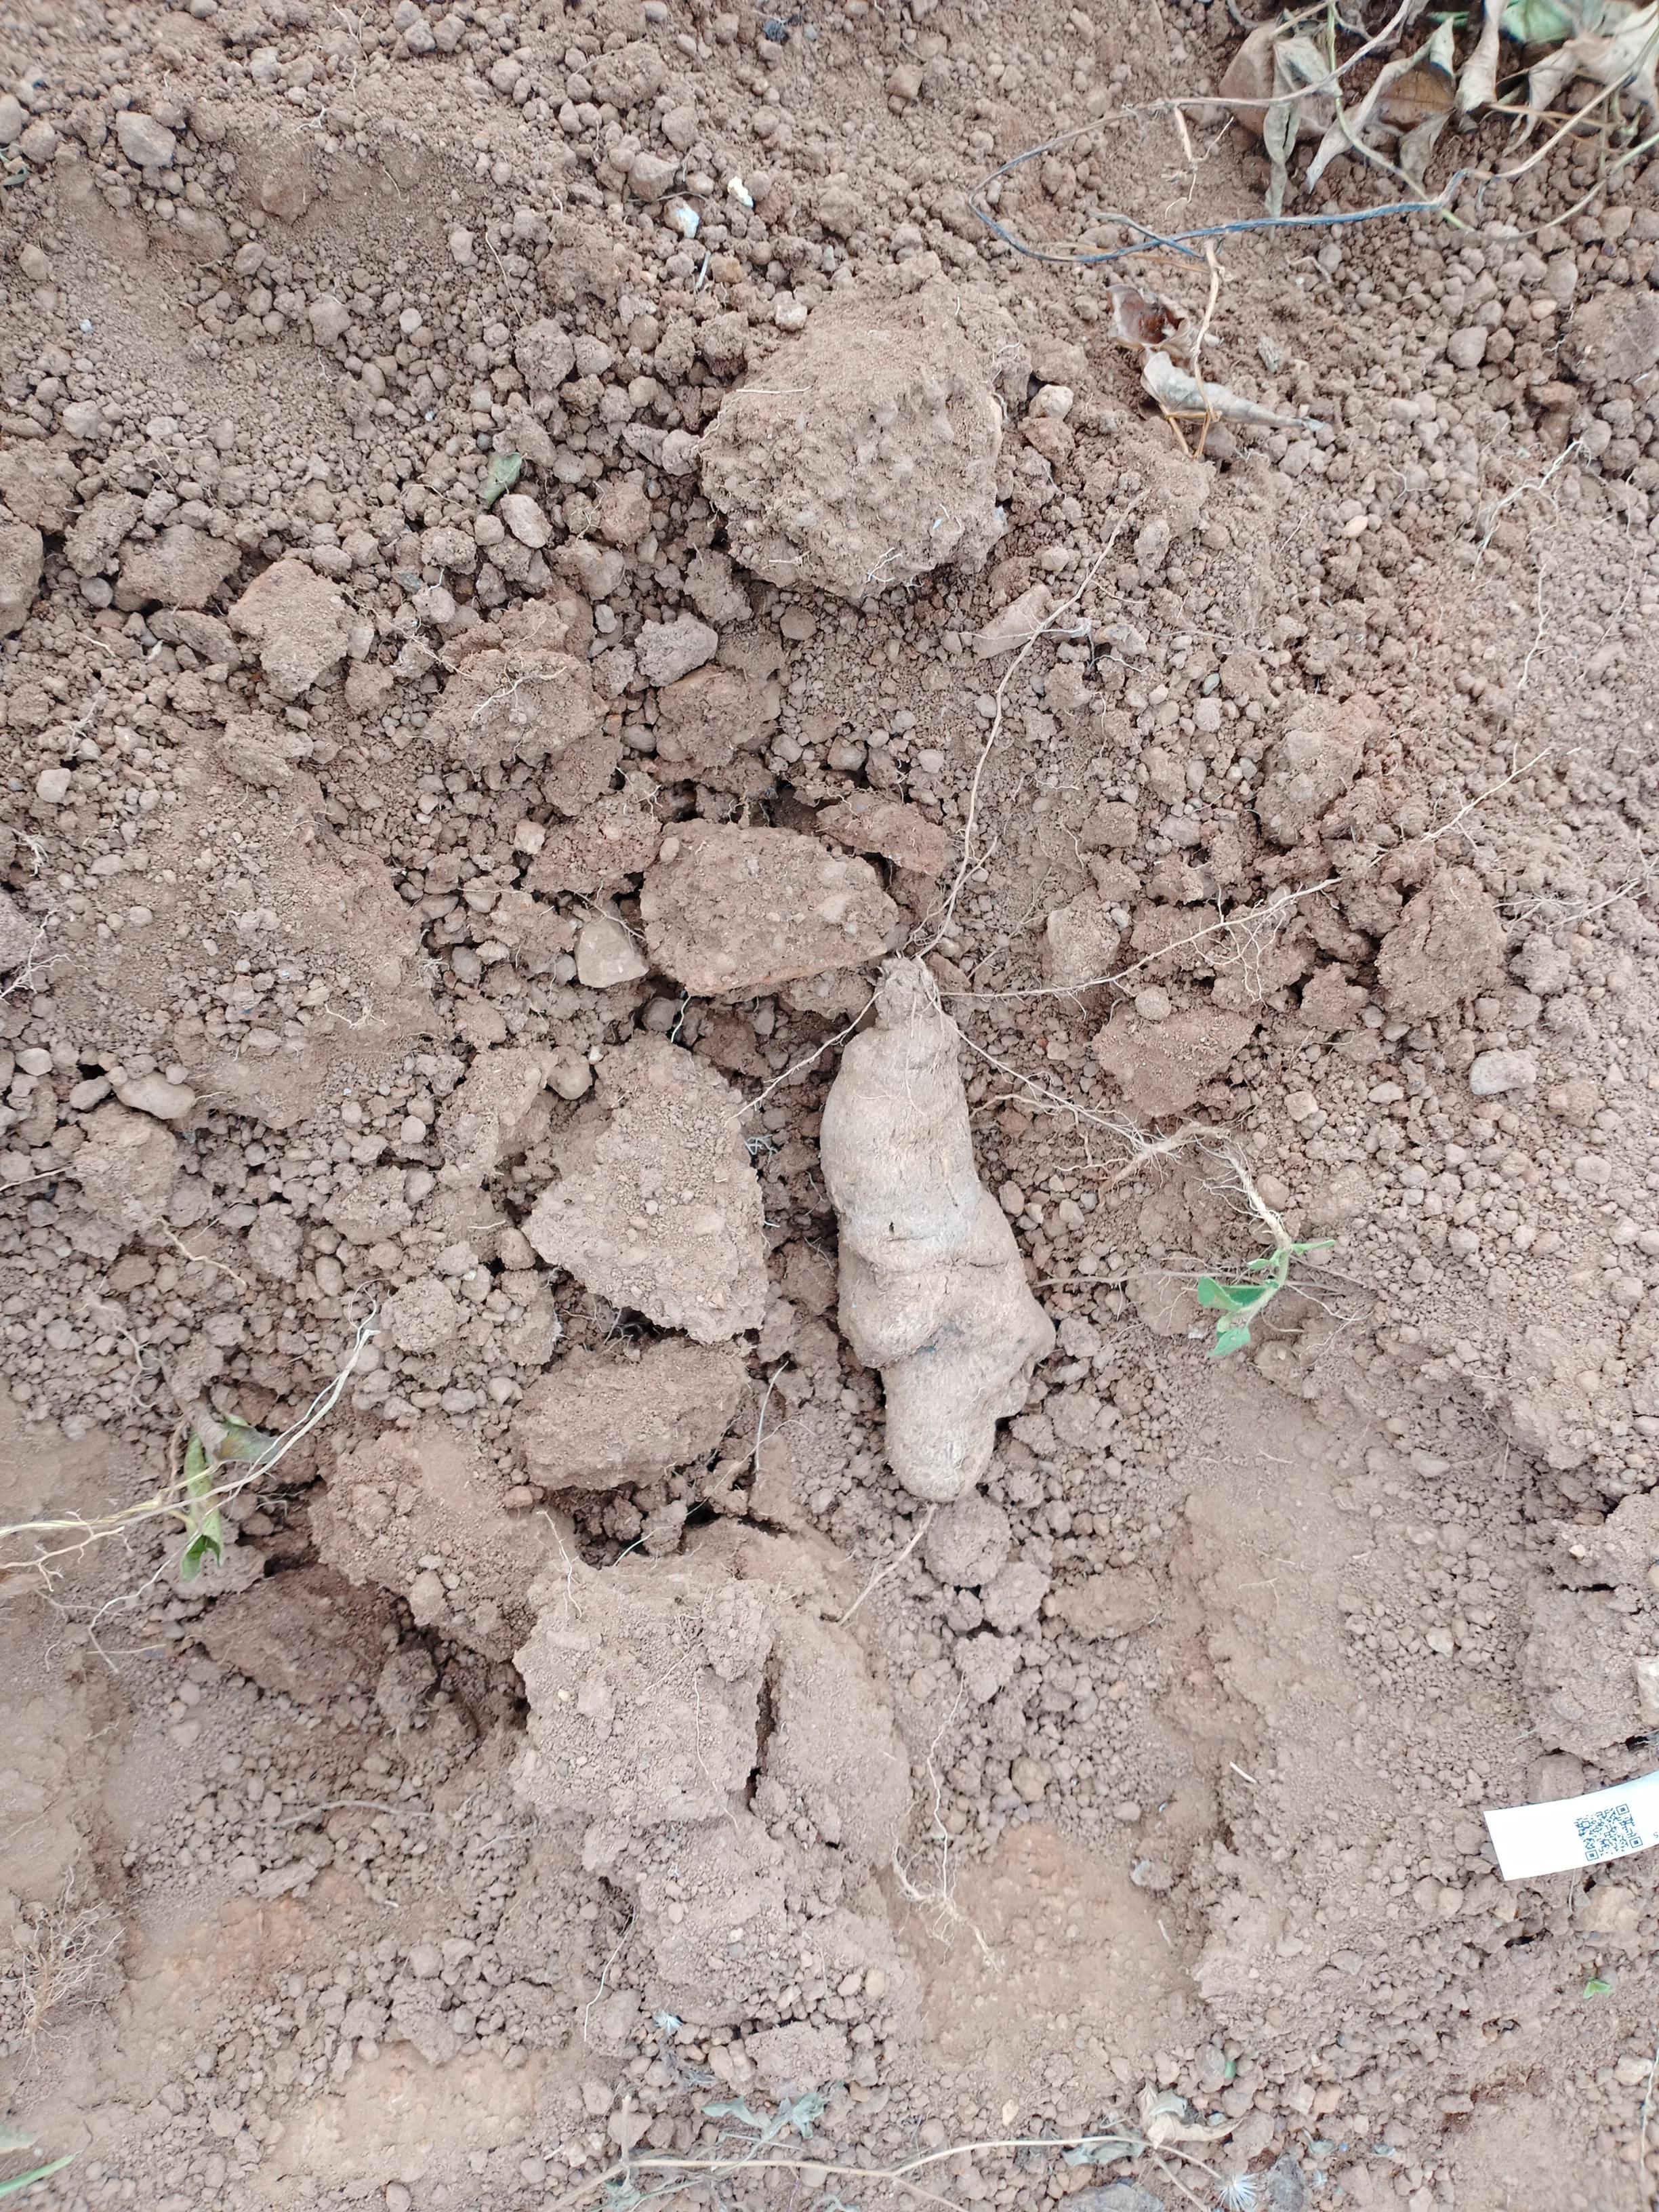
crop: yam
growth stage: harvest
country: Nigeria
